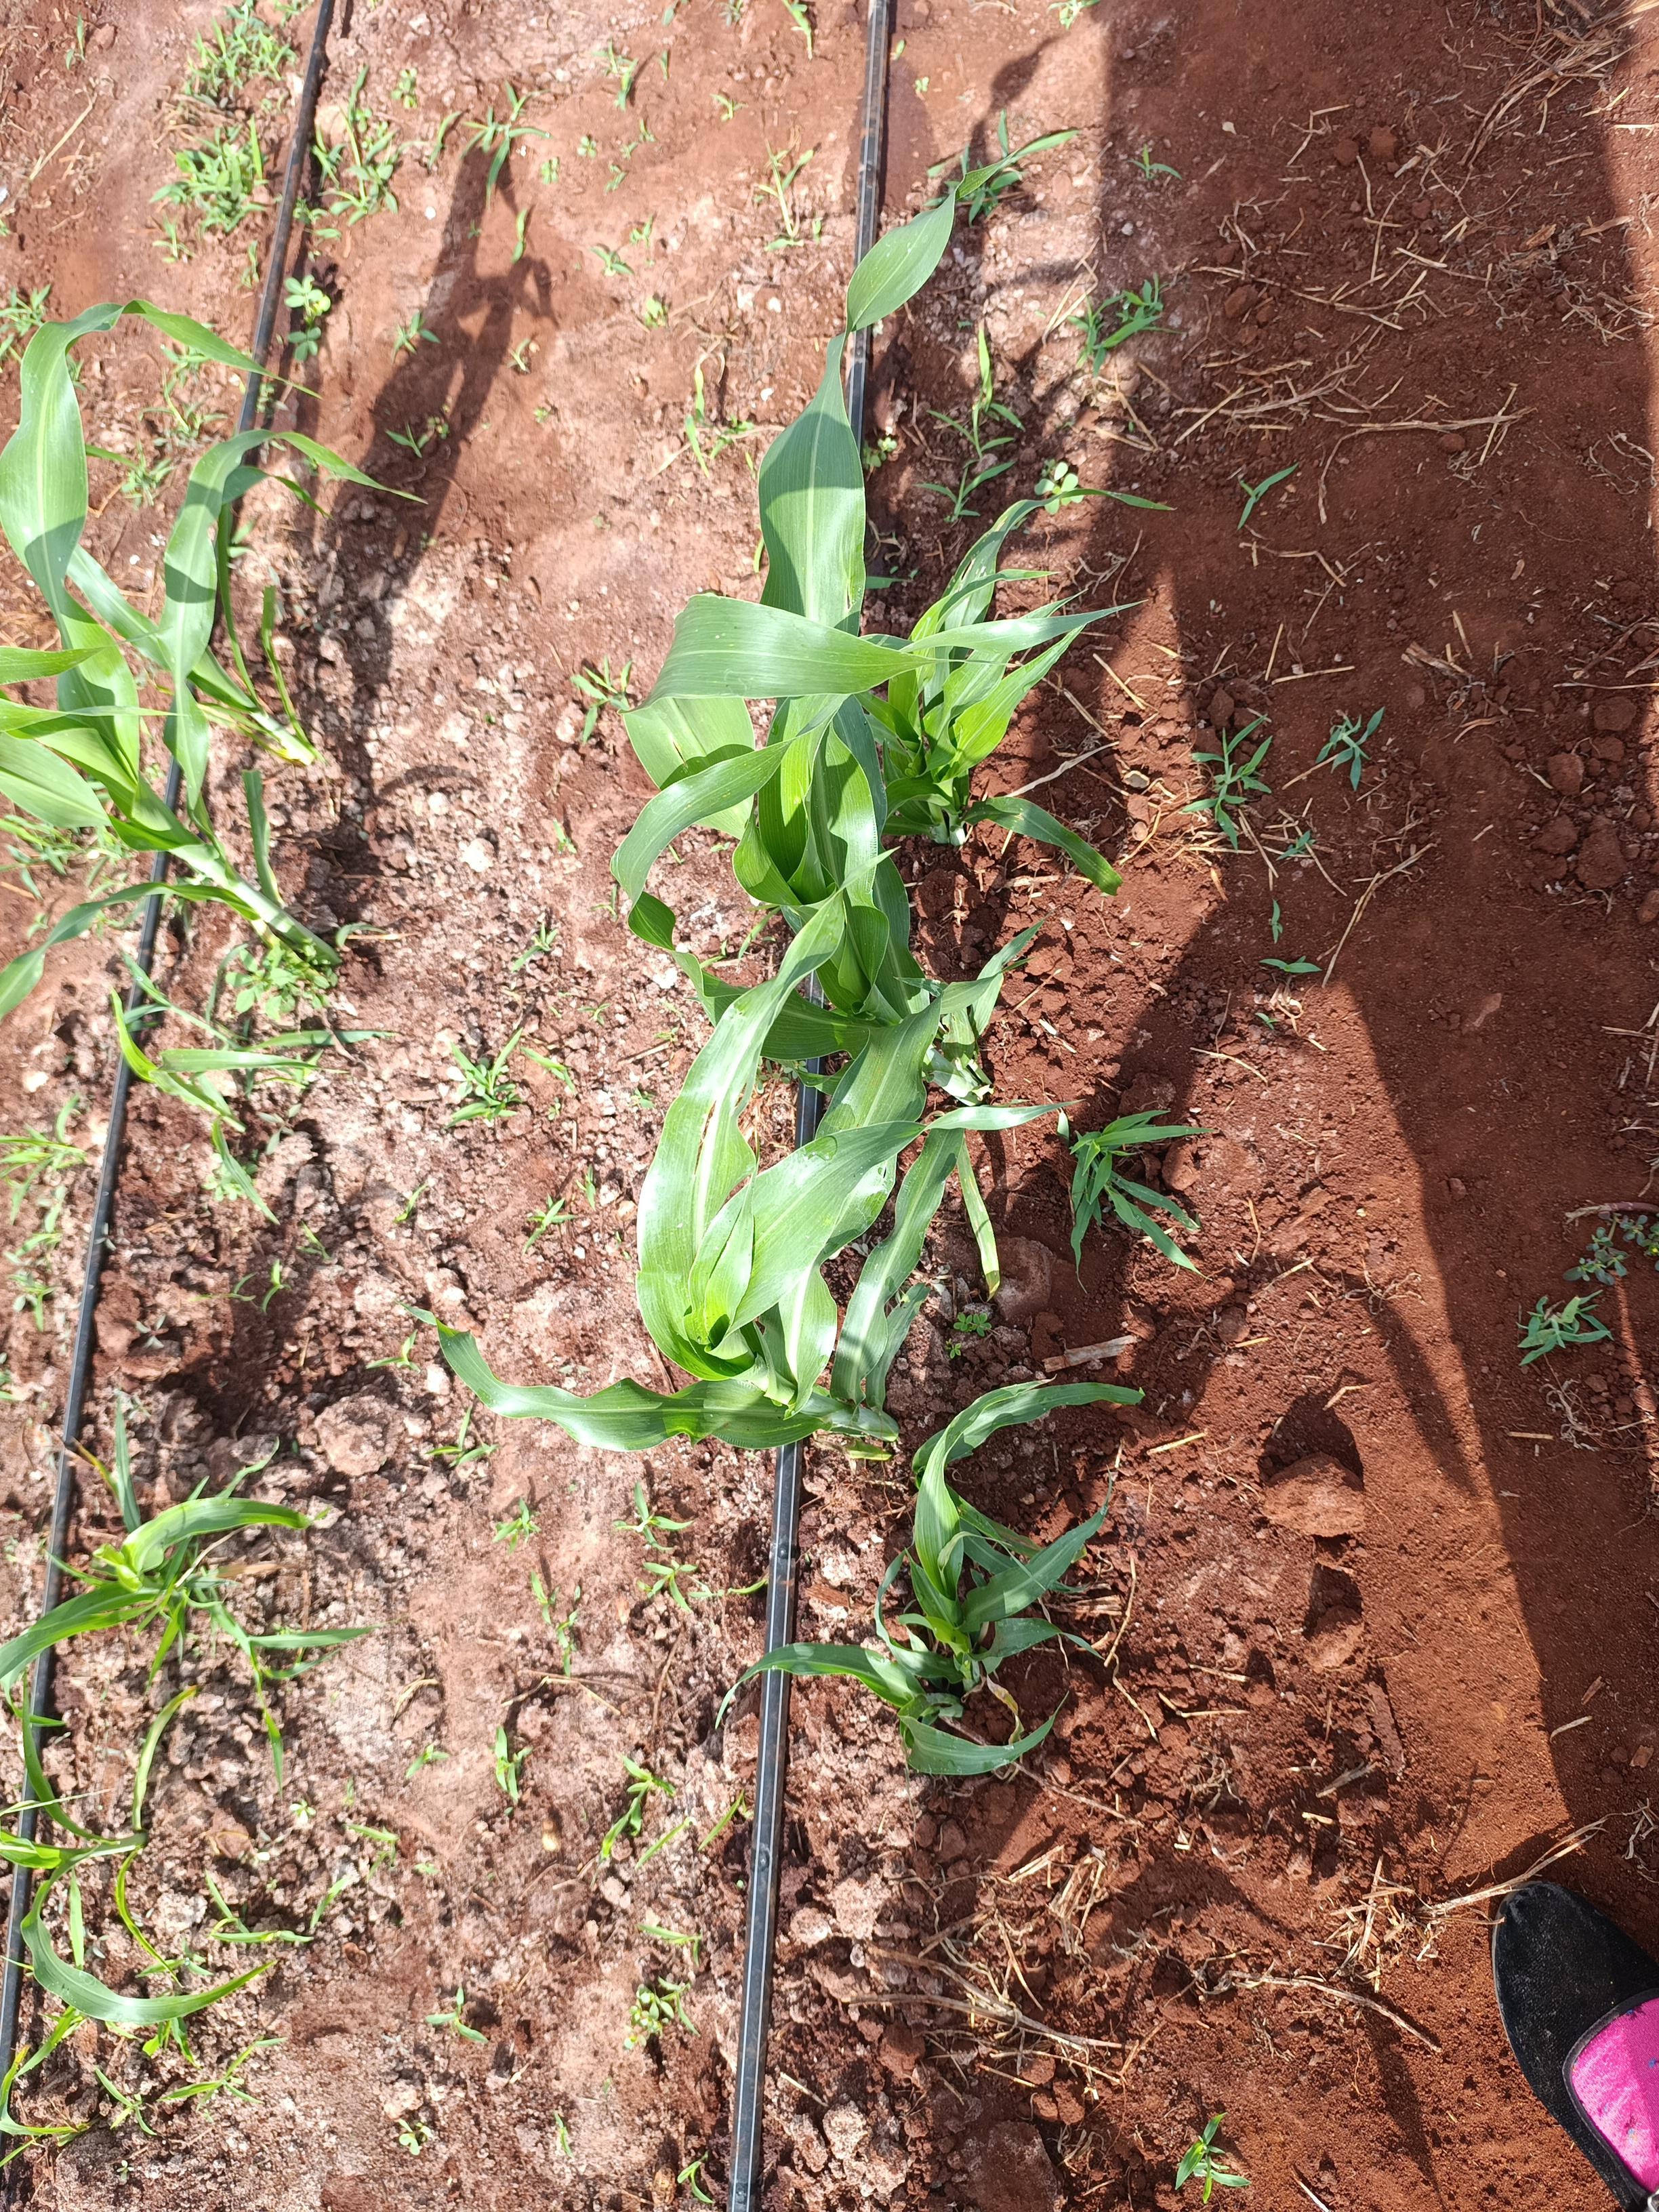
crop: sorghum
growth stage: elongation stem
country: Kenya
